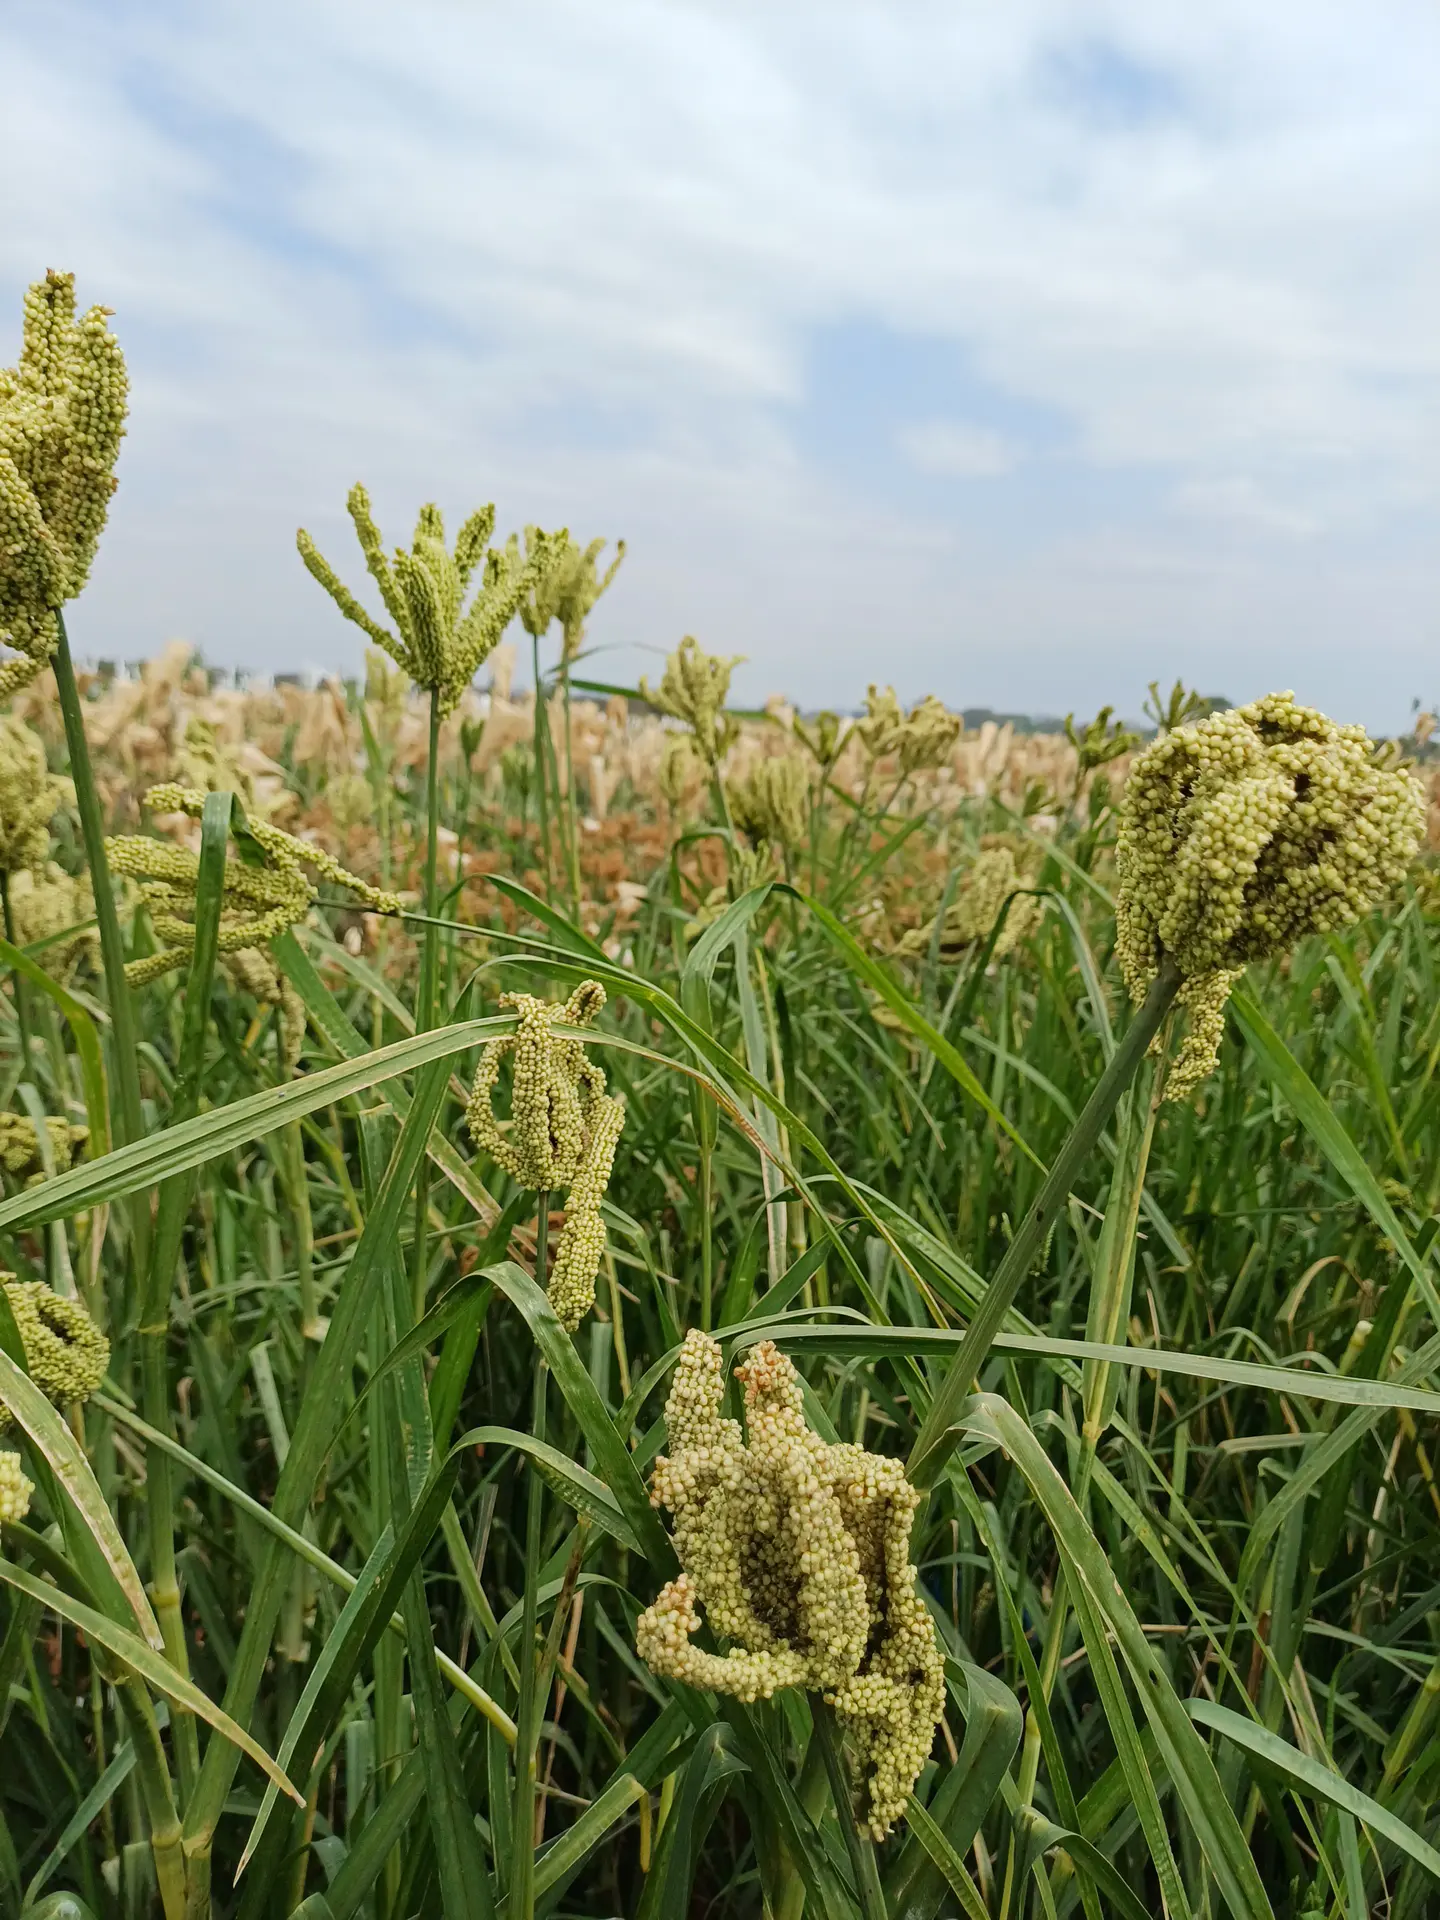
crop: finger millet
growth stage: filling grain
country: Kenya
